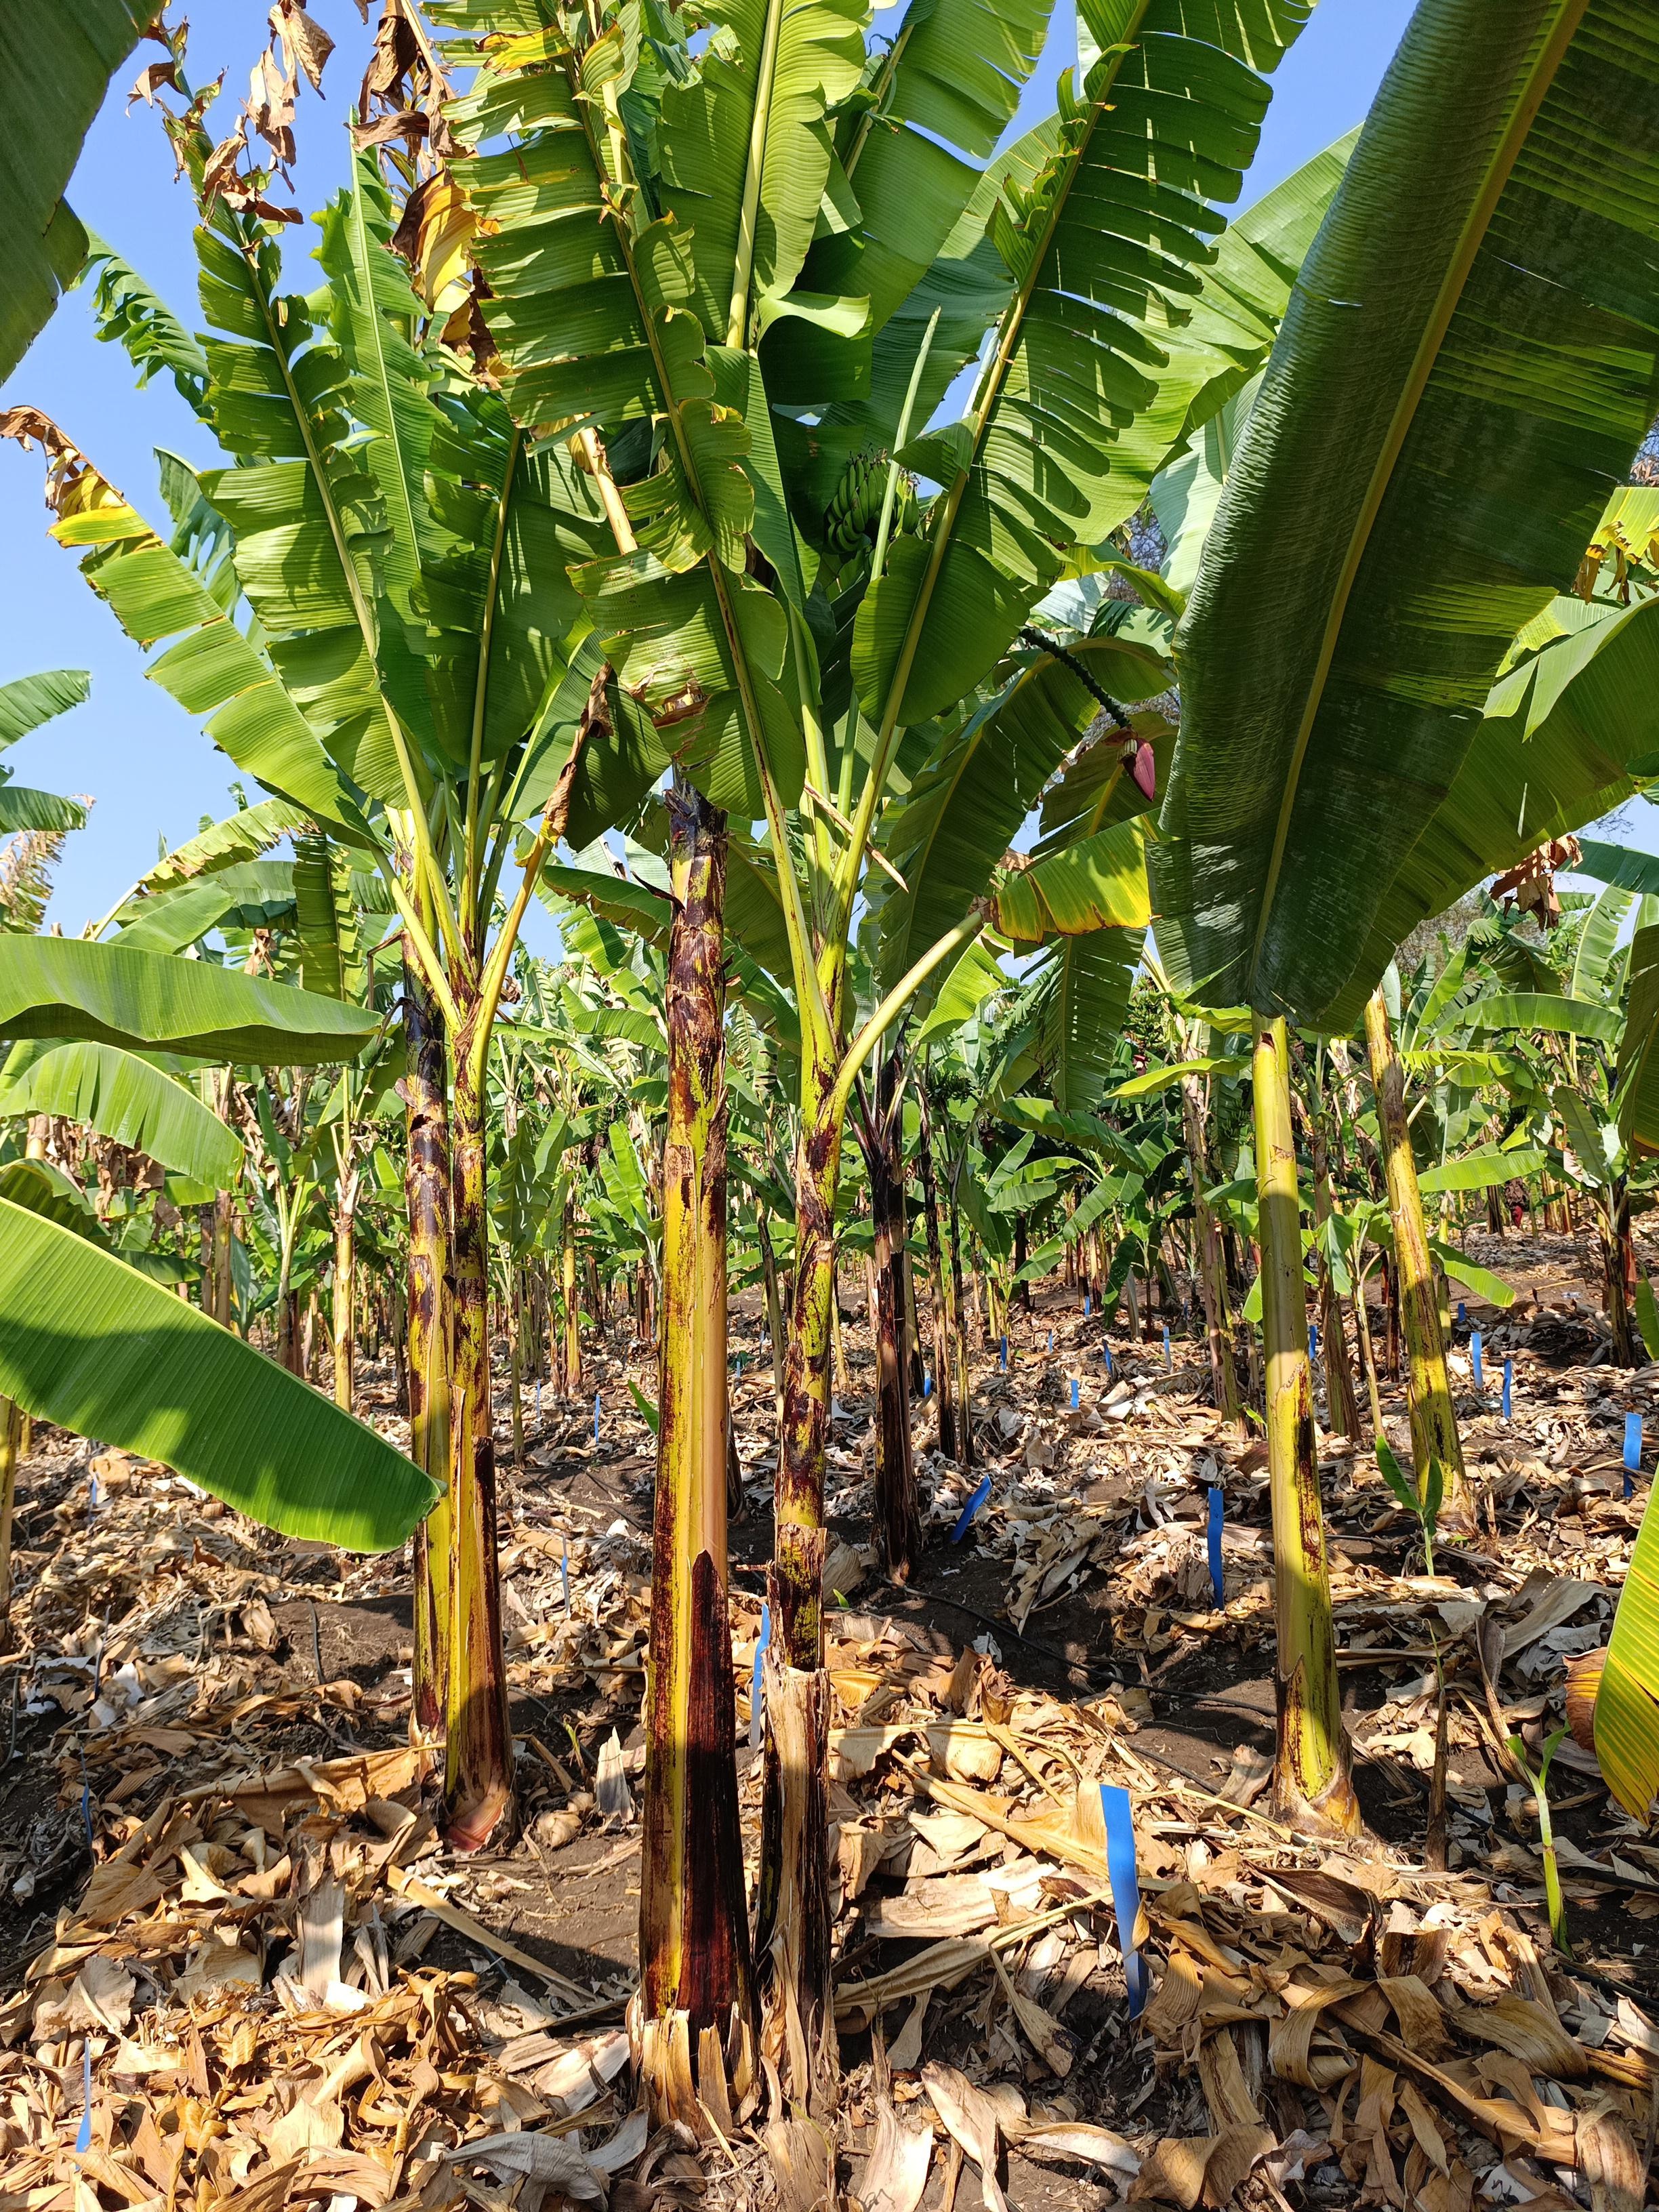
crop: banana
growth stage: development fruit
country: Tanzania
